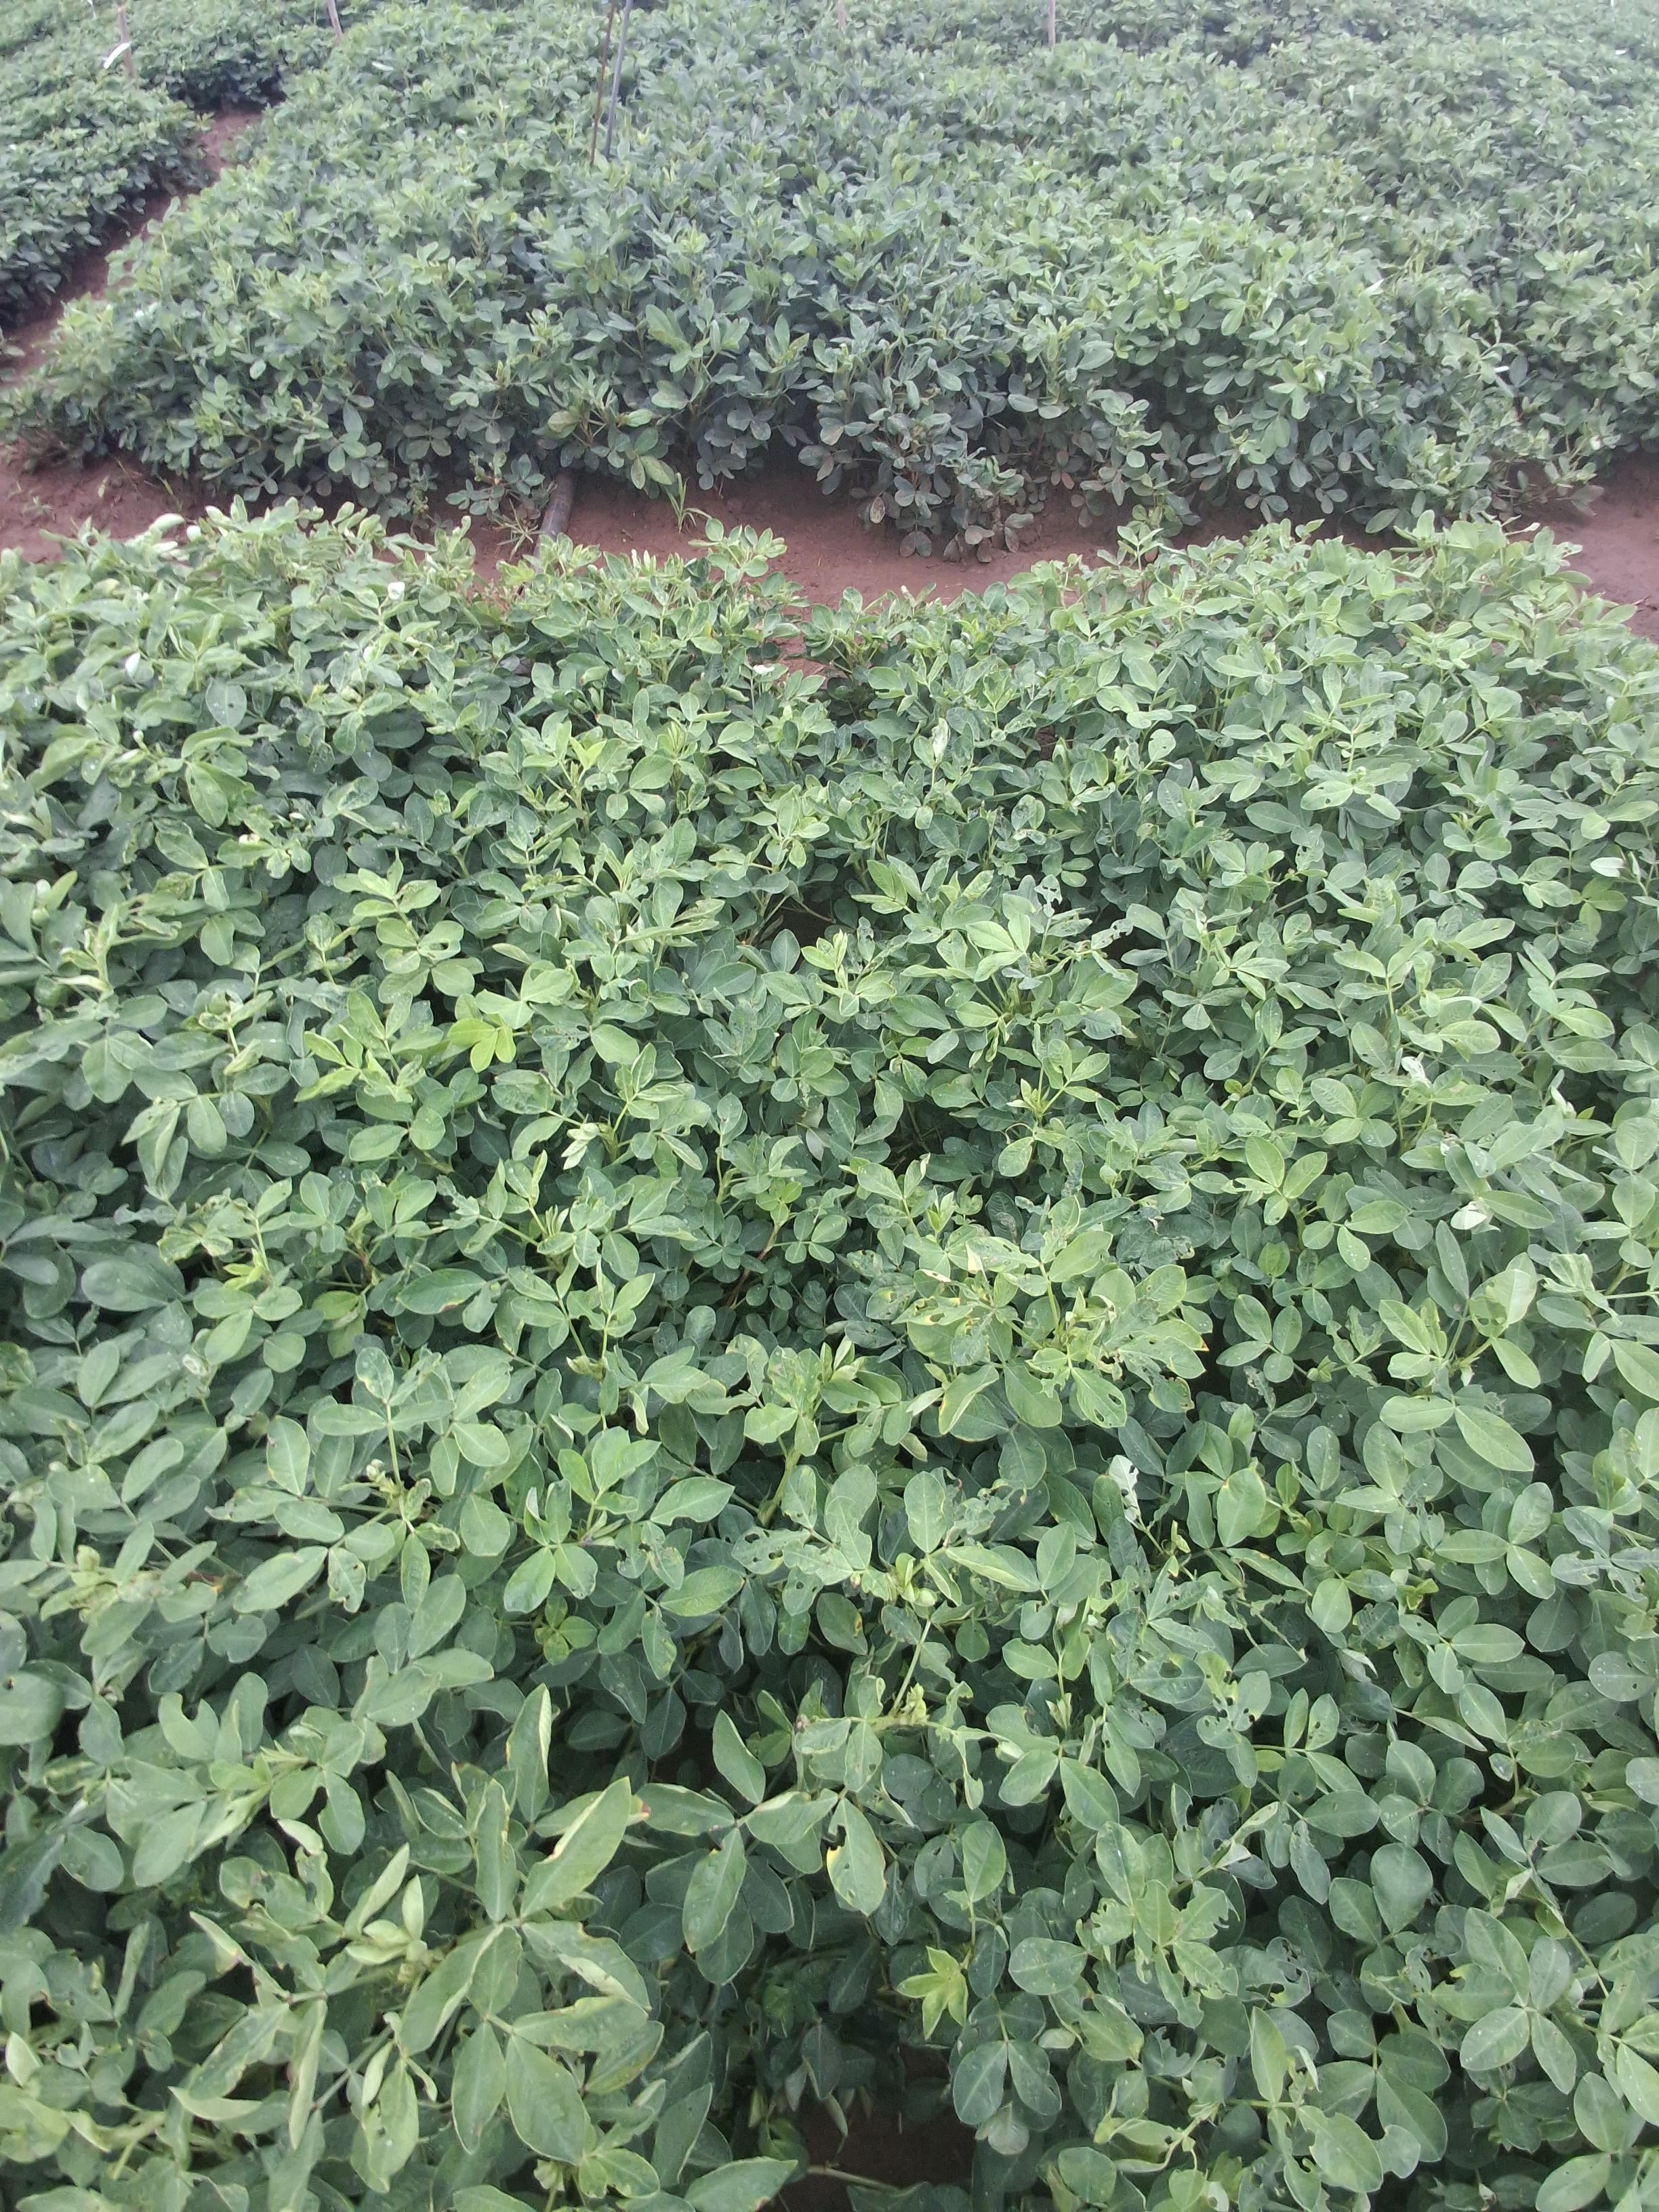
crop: groundnut
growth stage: pegging
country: Kenya
